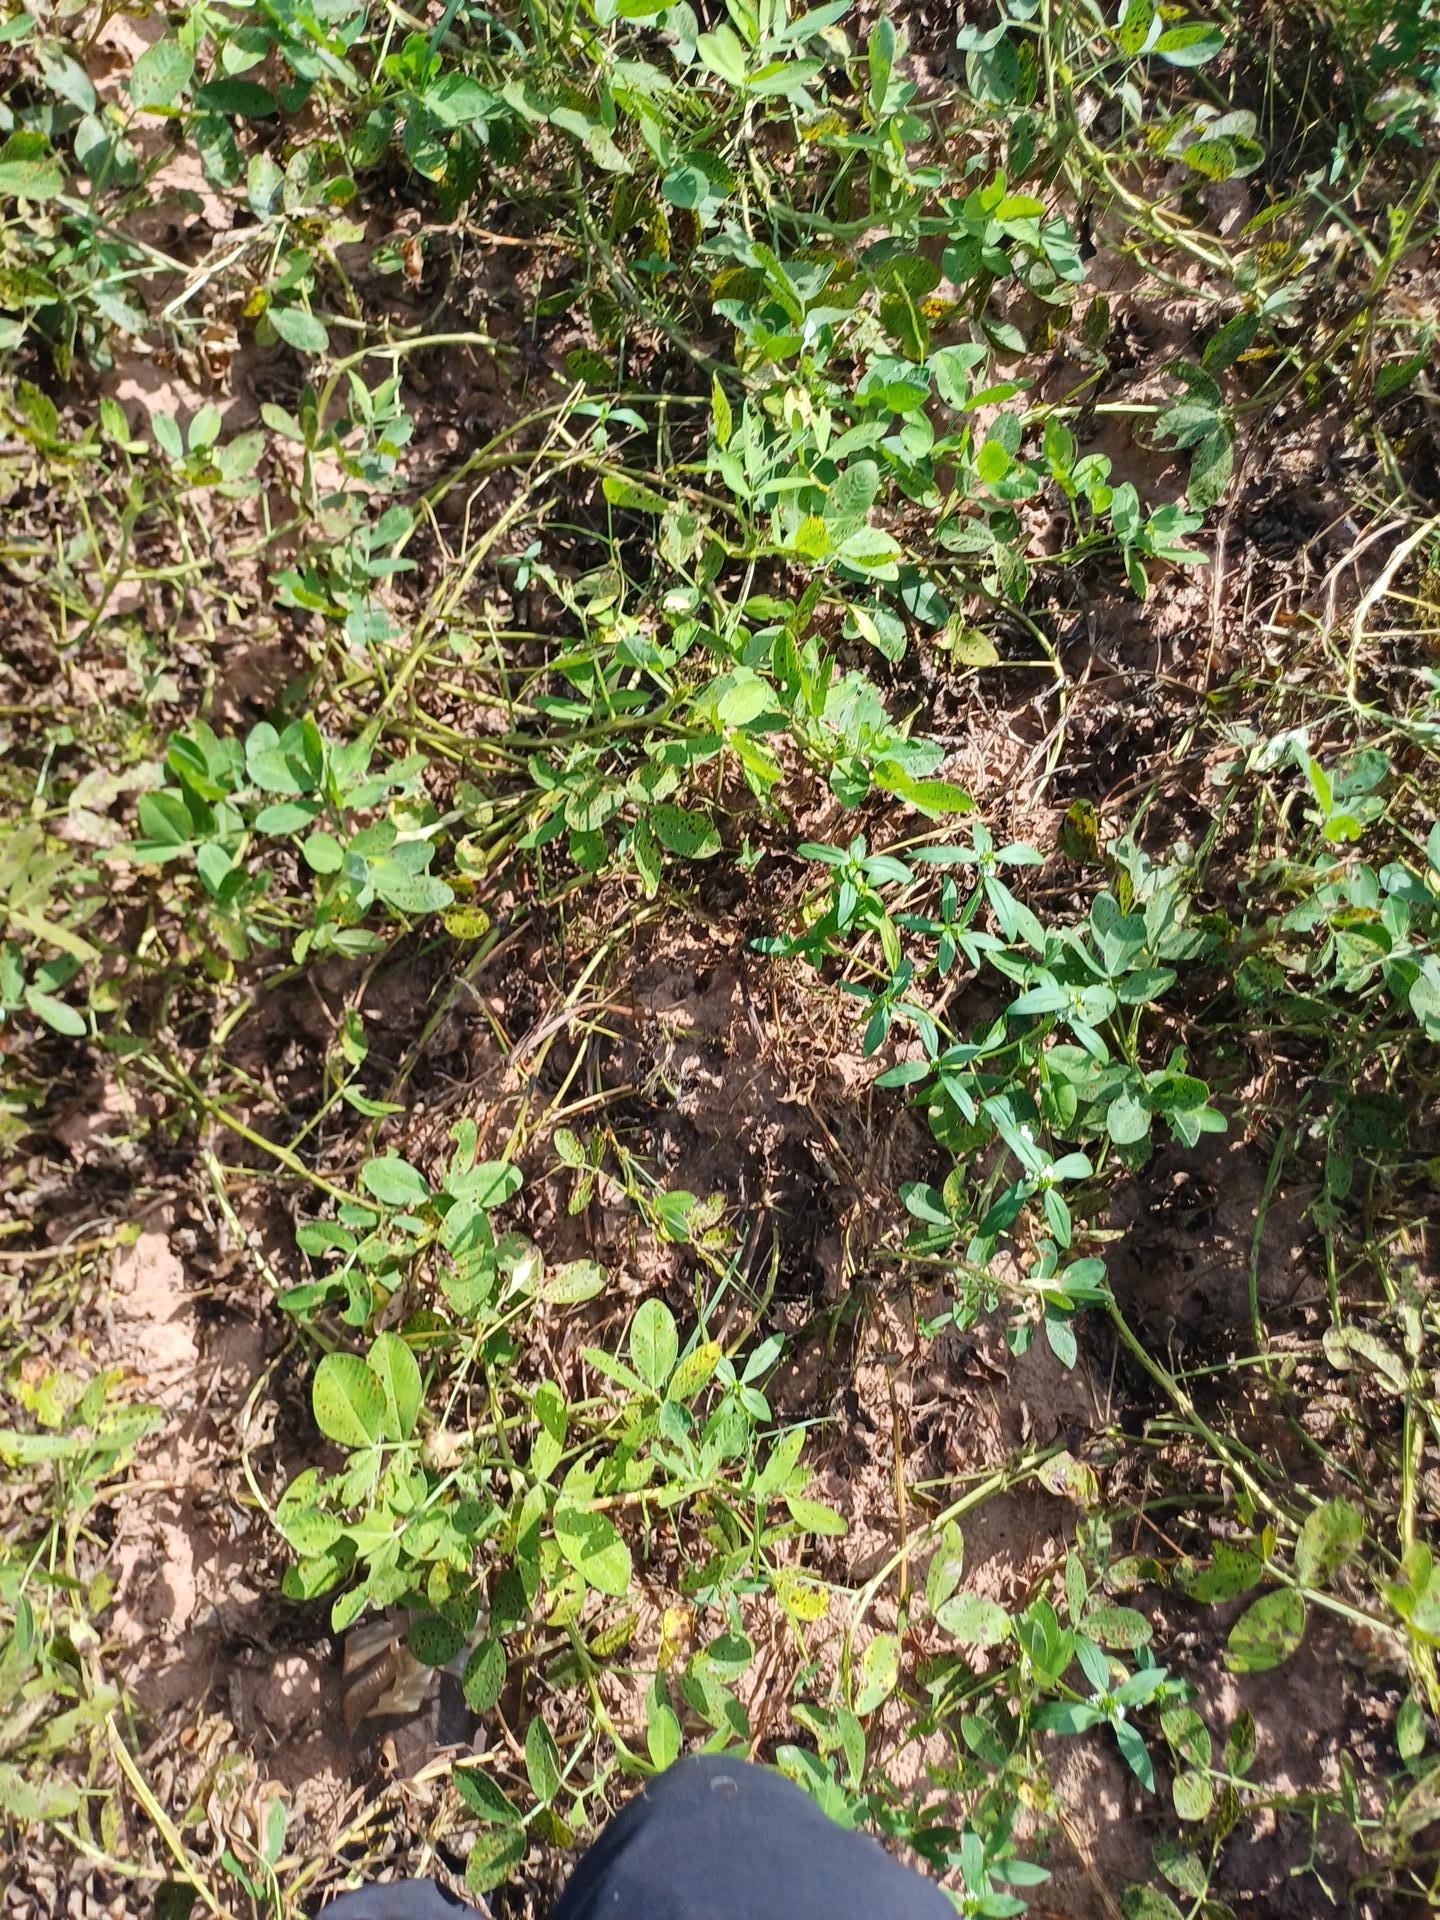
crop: groundnut
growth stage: flowering
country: Senegal
